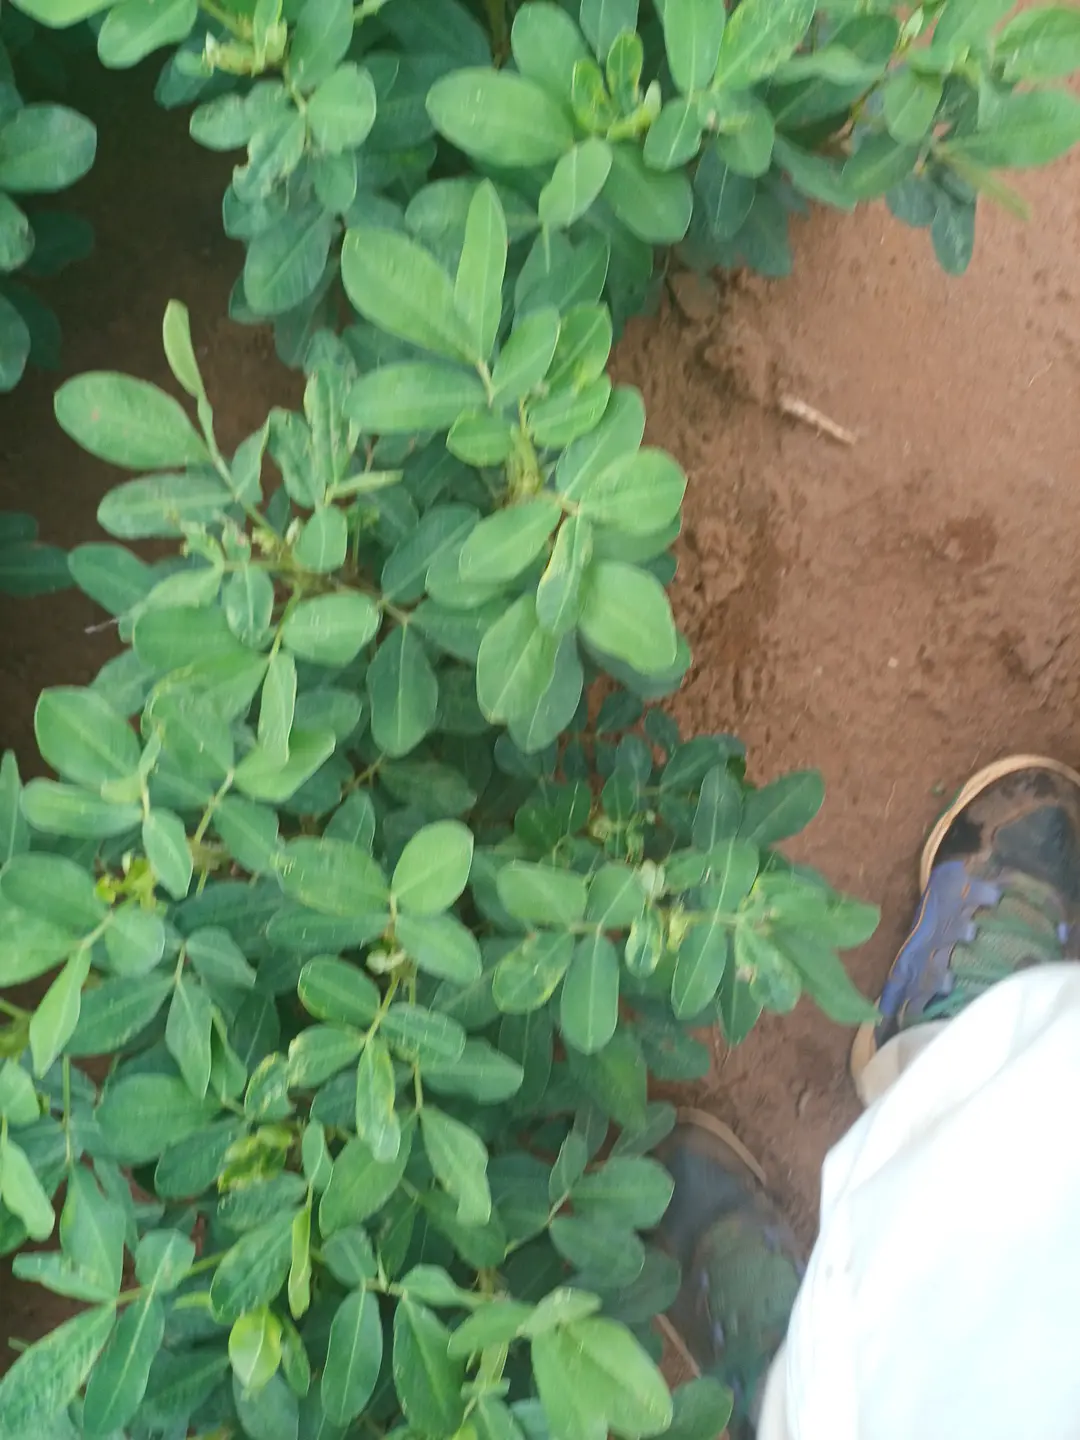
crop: groundnut
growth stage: pegging
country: Kenya
